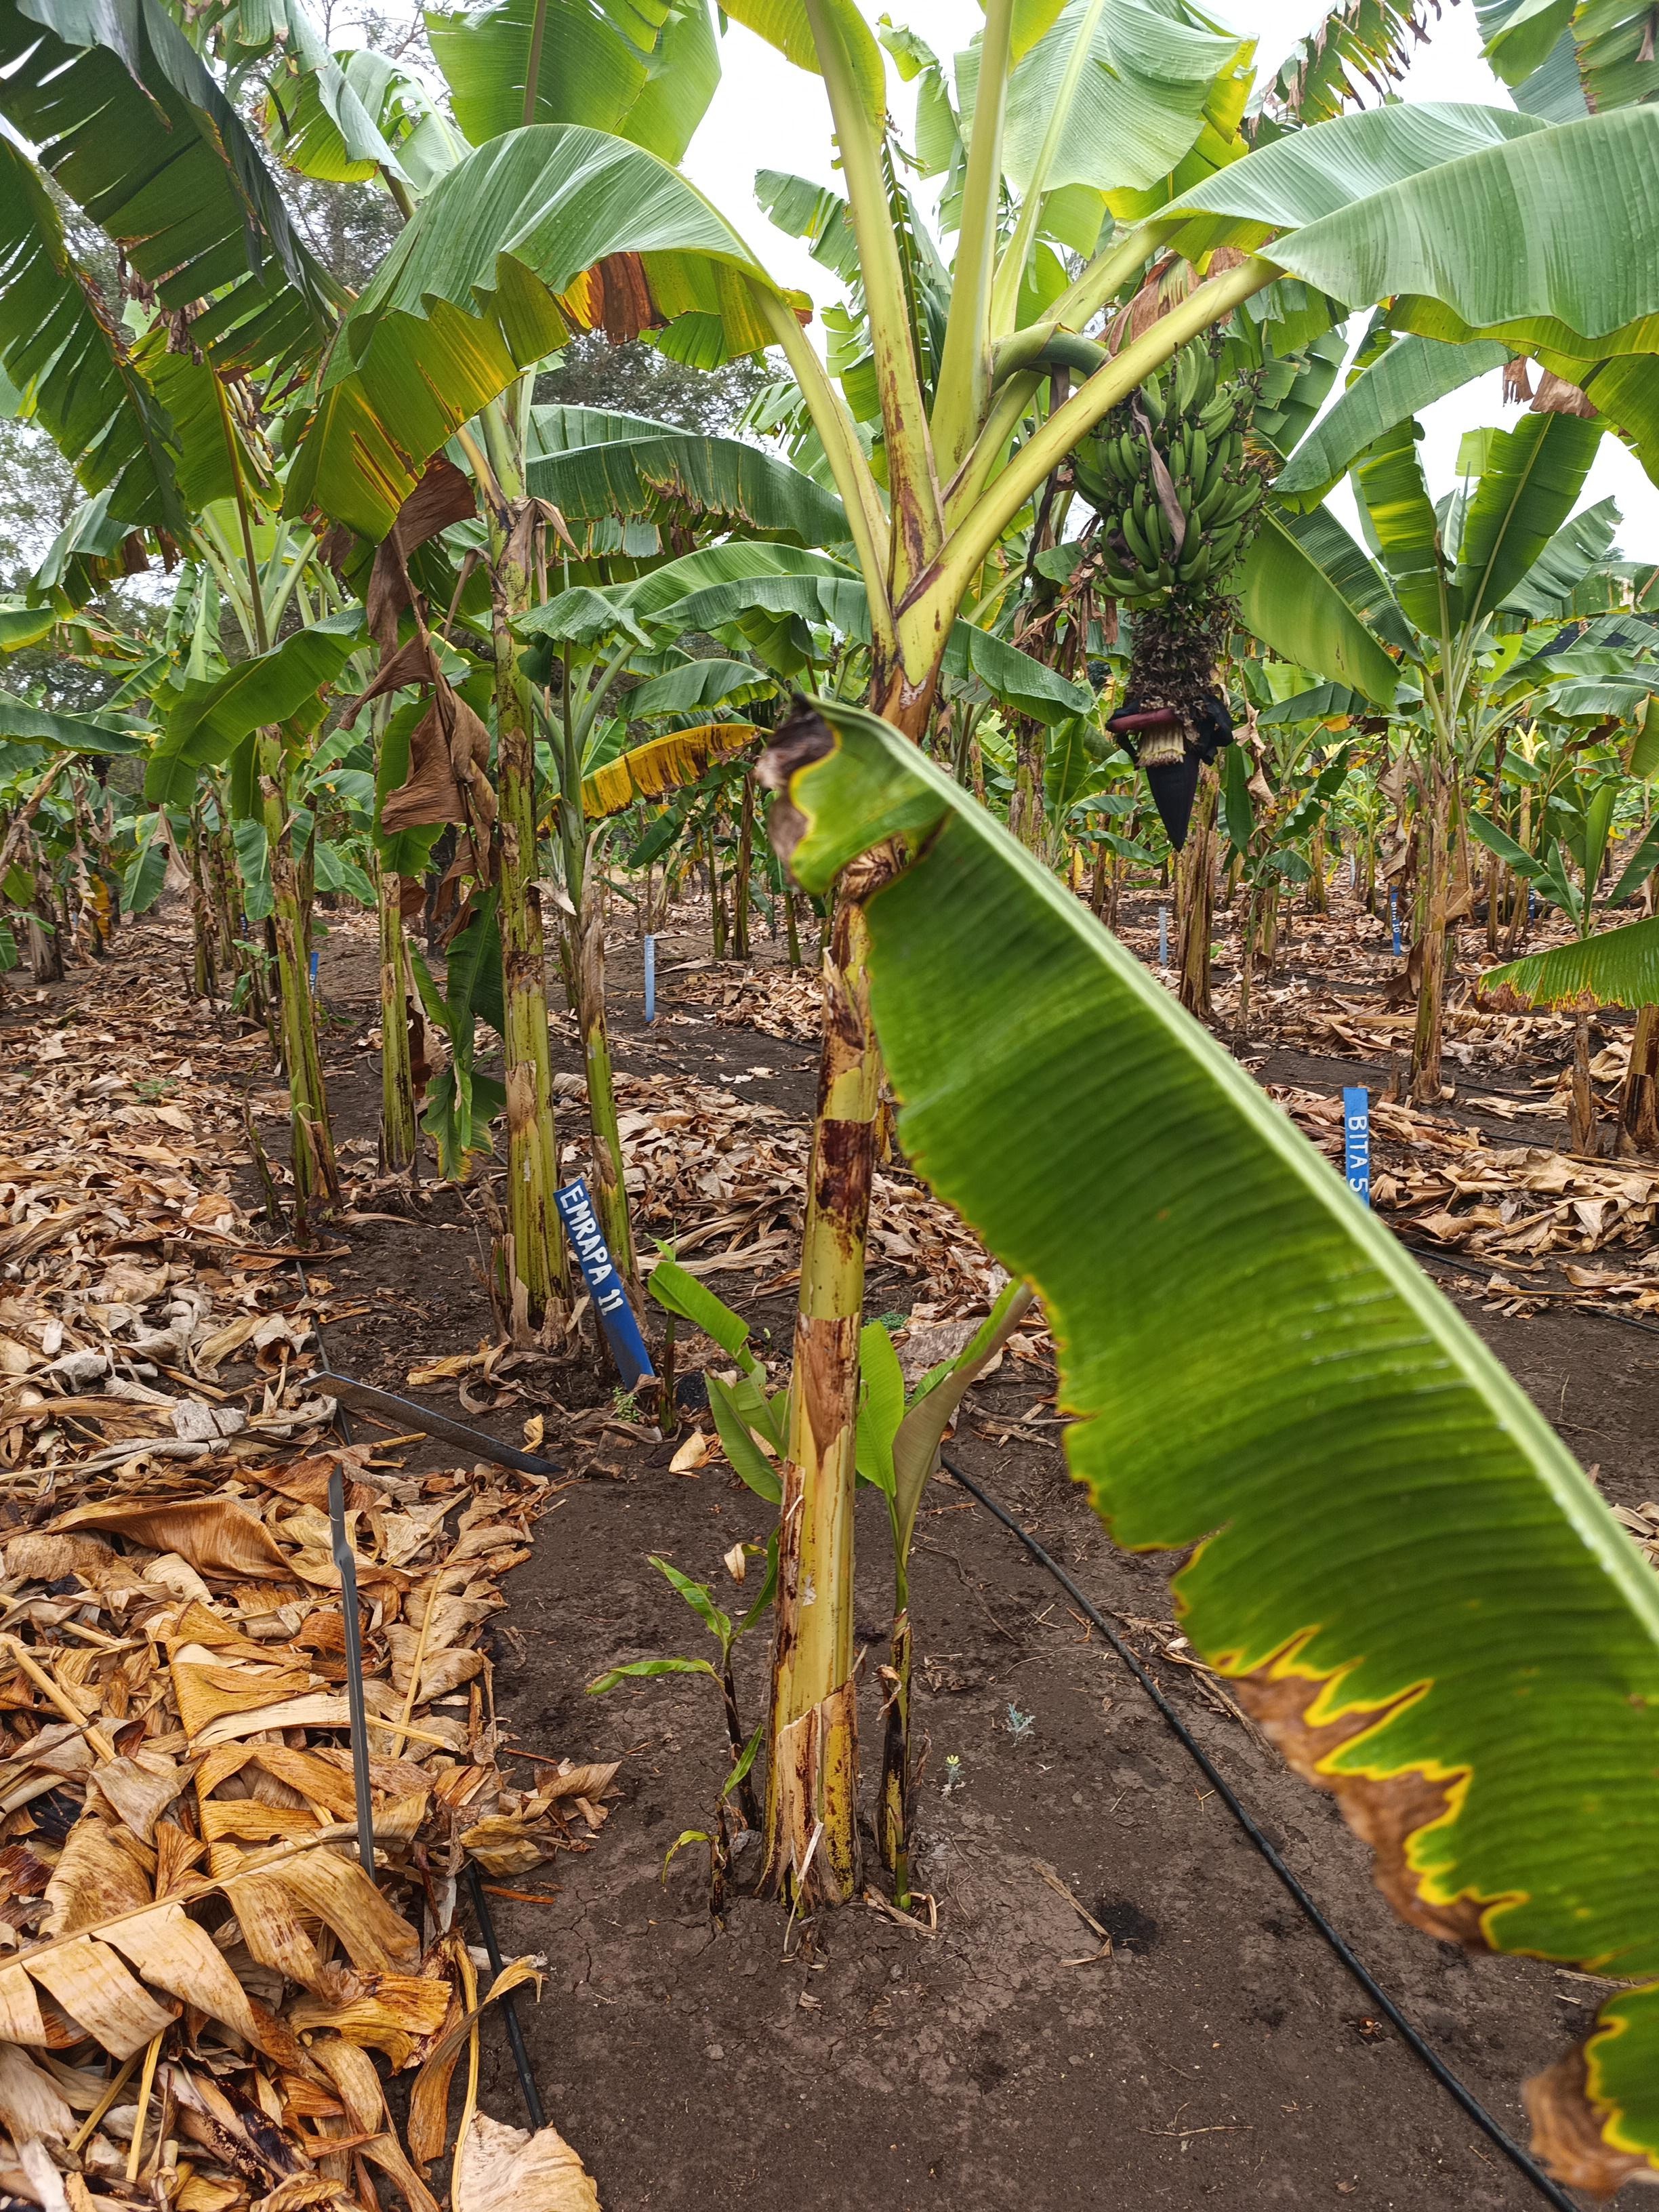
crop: banana
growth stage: vegetative
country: Tanzania
